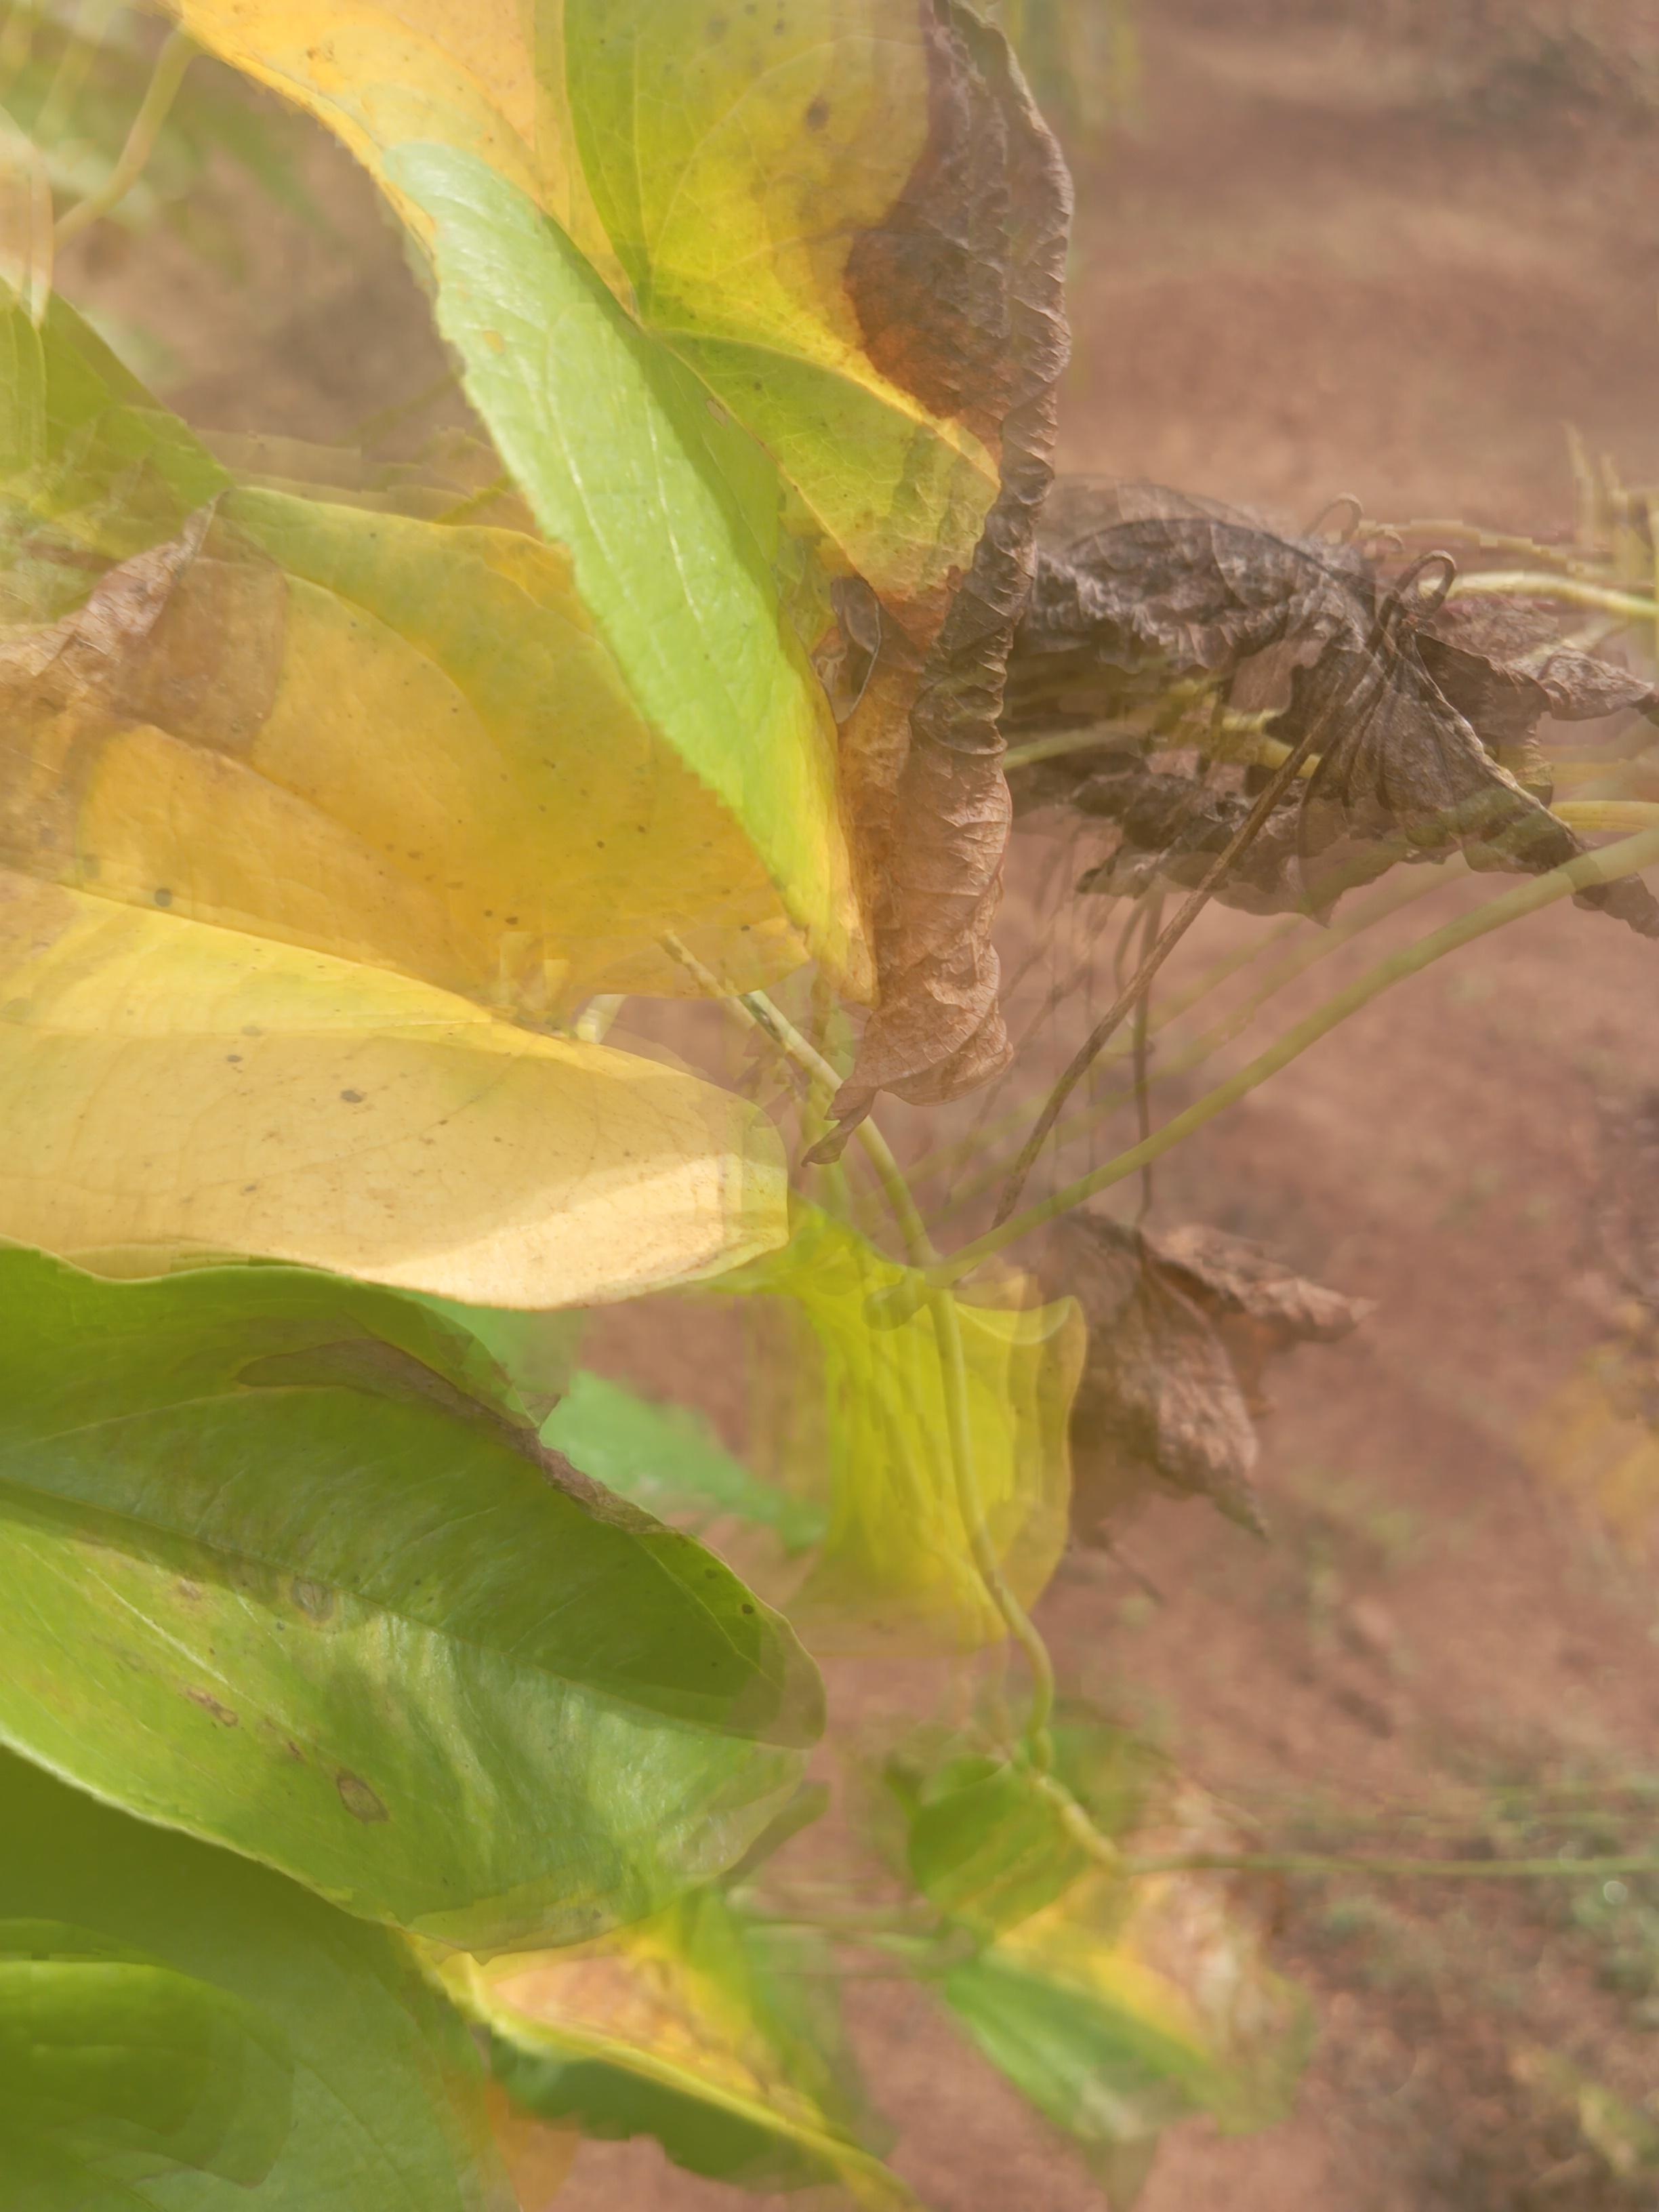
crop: yam
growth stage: maturity
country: Nigeria
